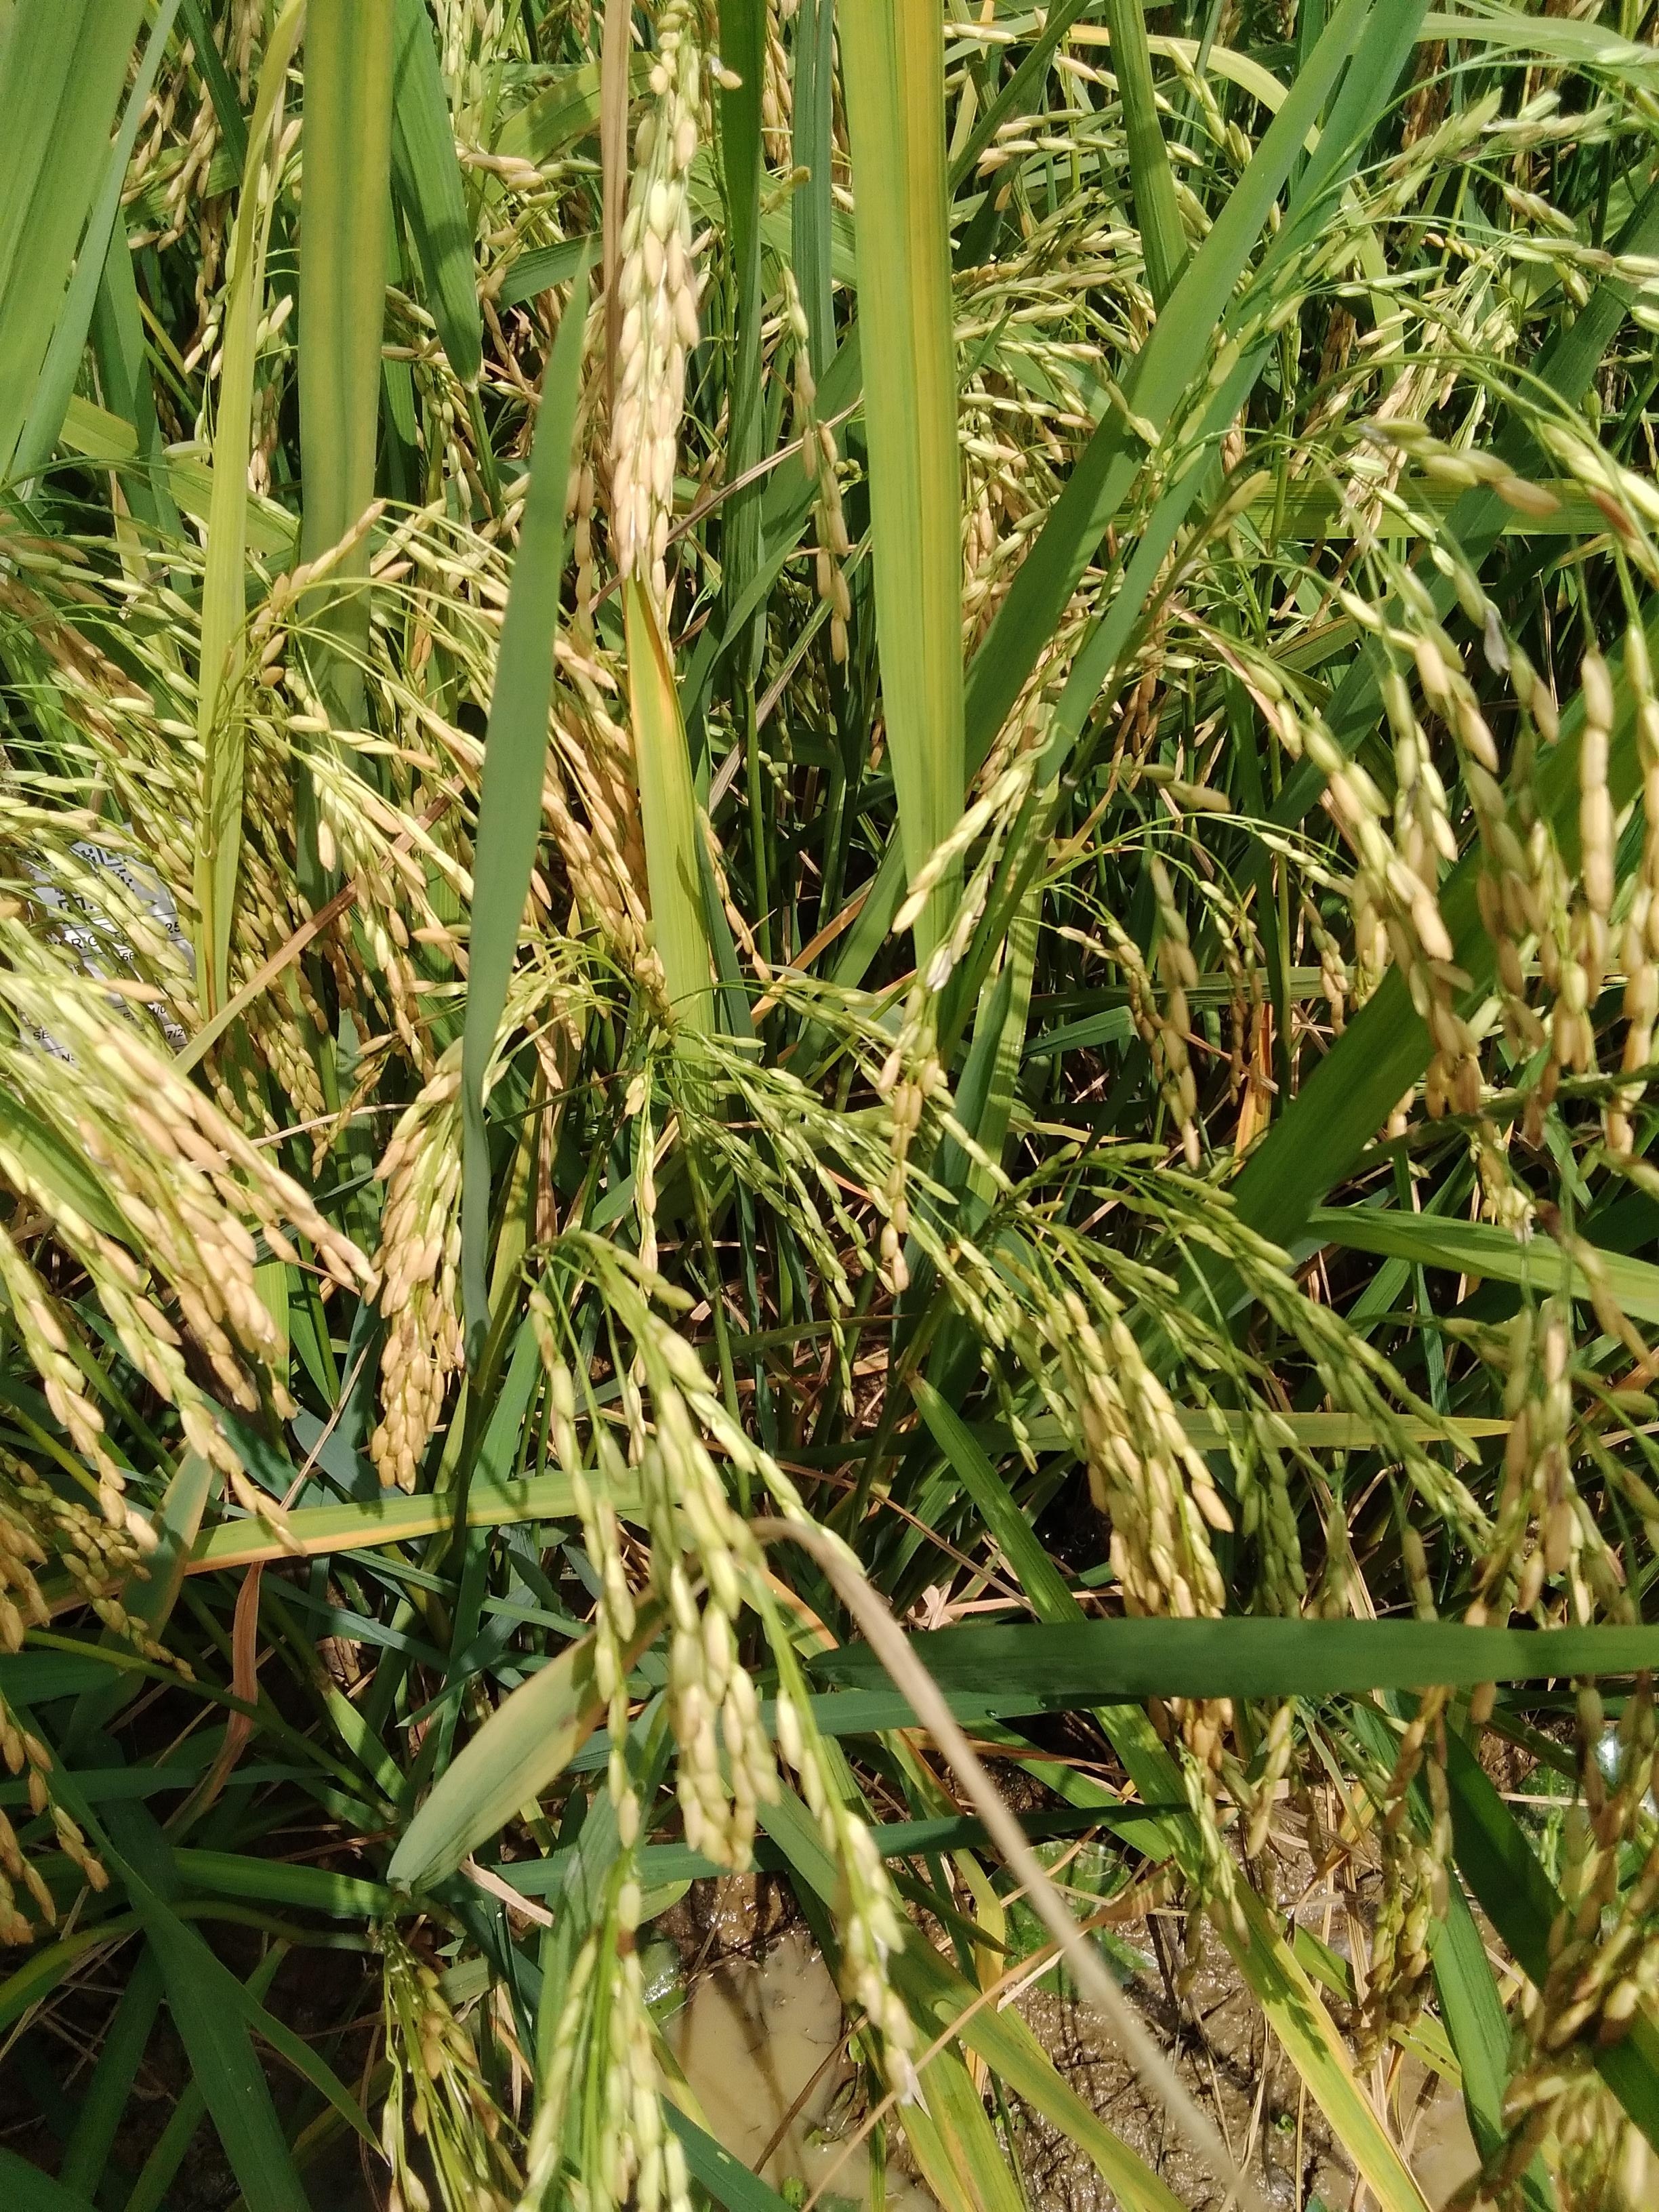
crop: rice
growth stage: ripening
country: Nigeria
